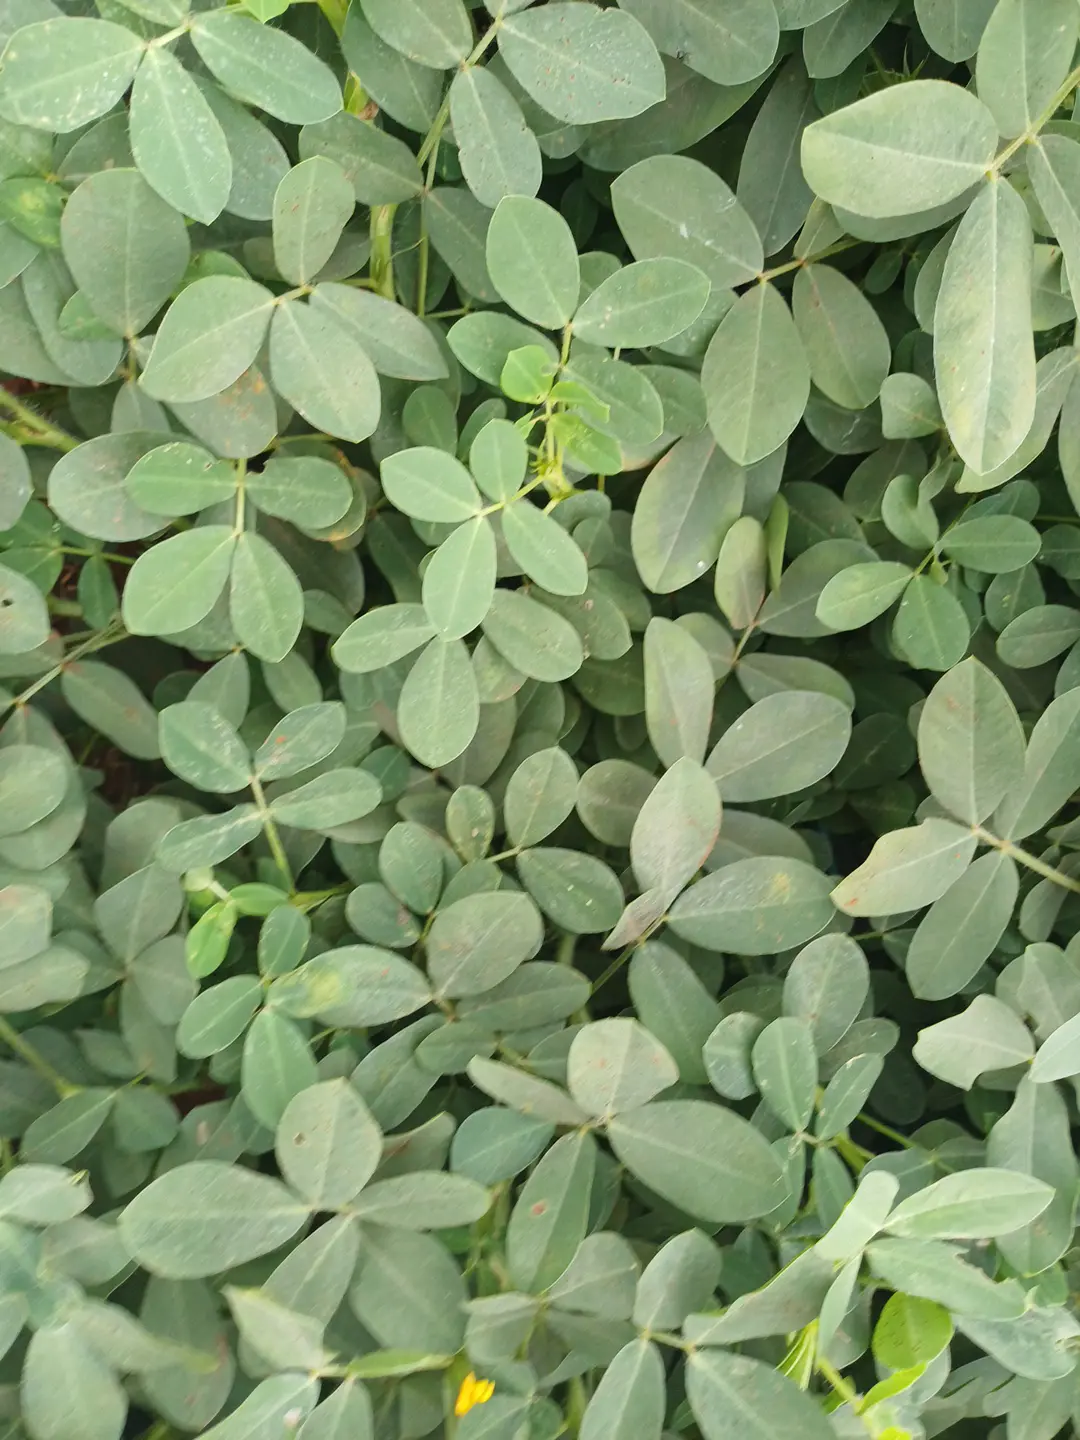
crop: groundnut
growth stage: pegging
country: Kenya
